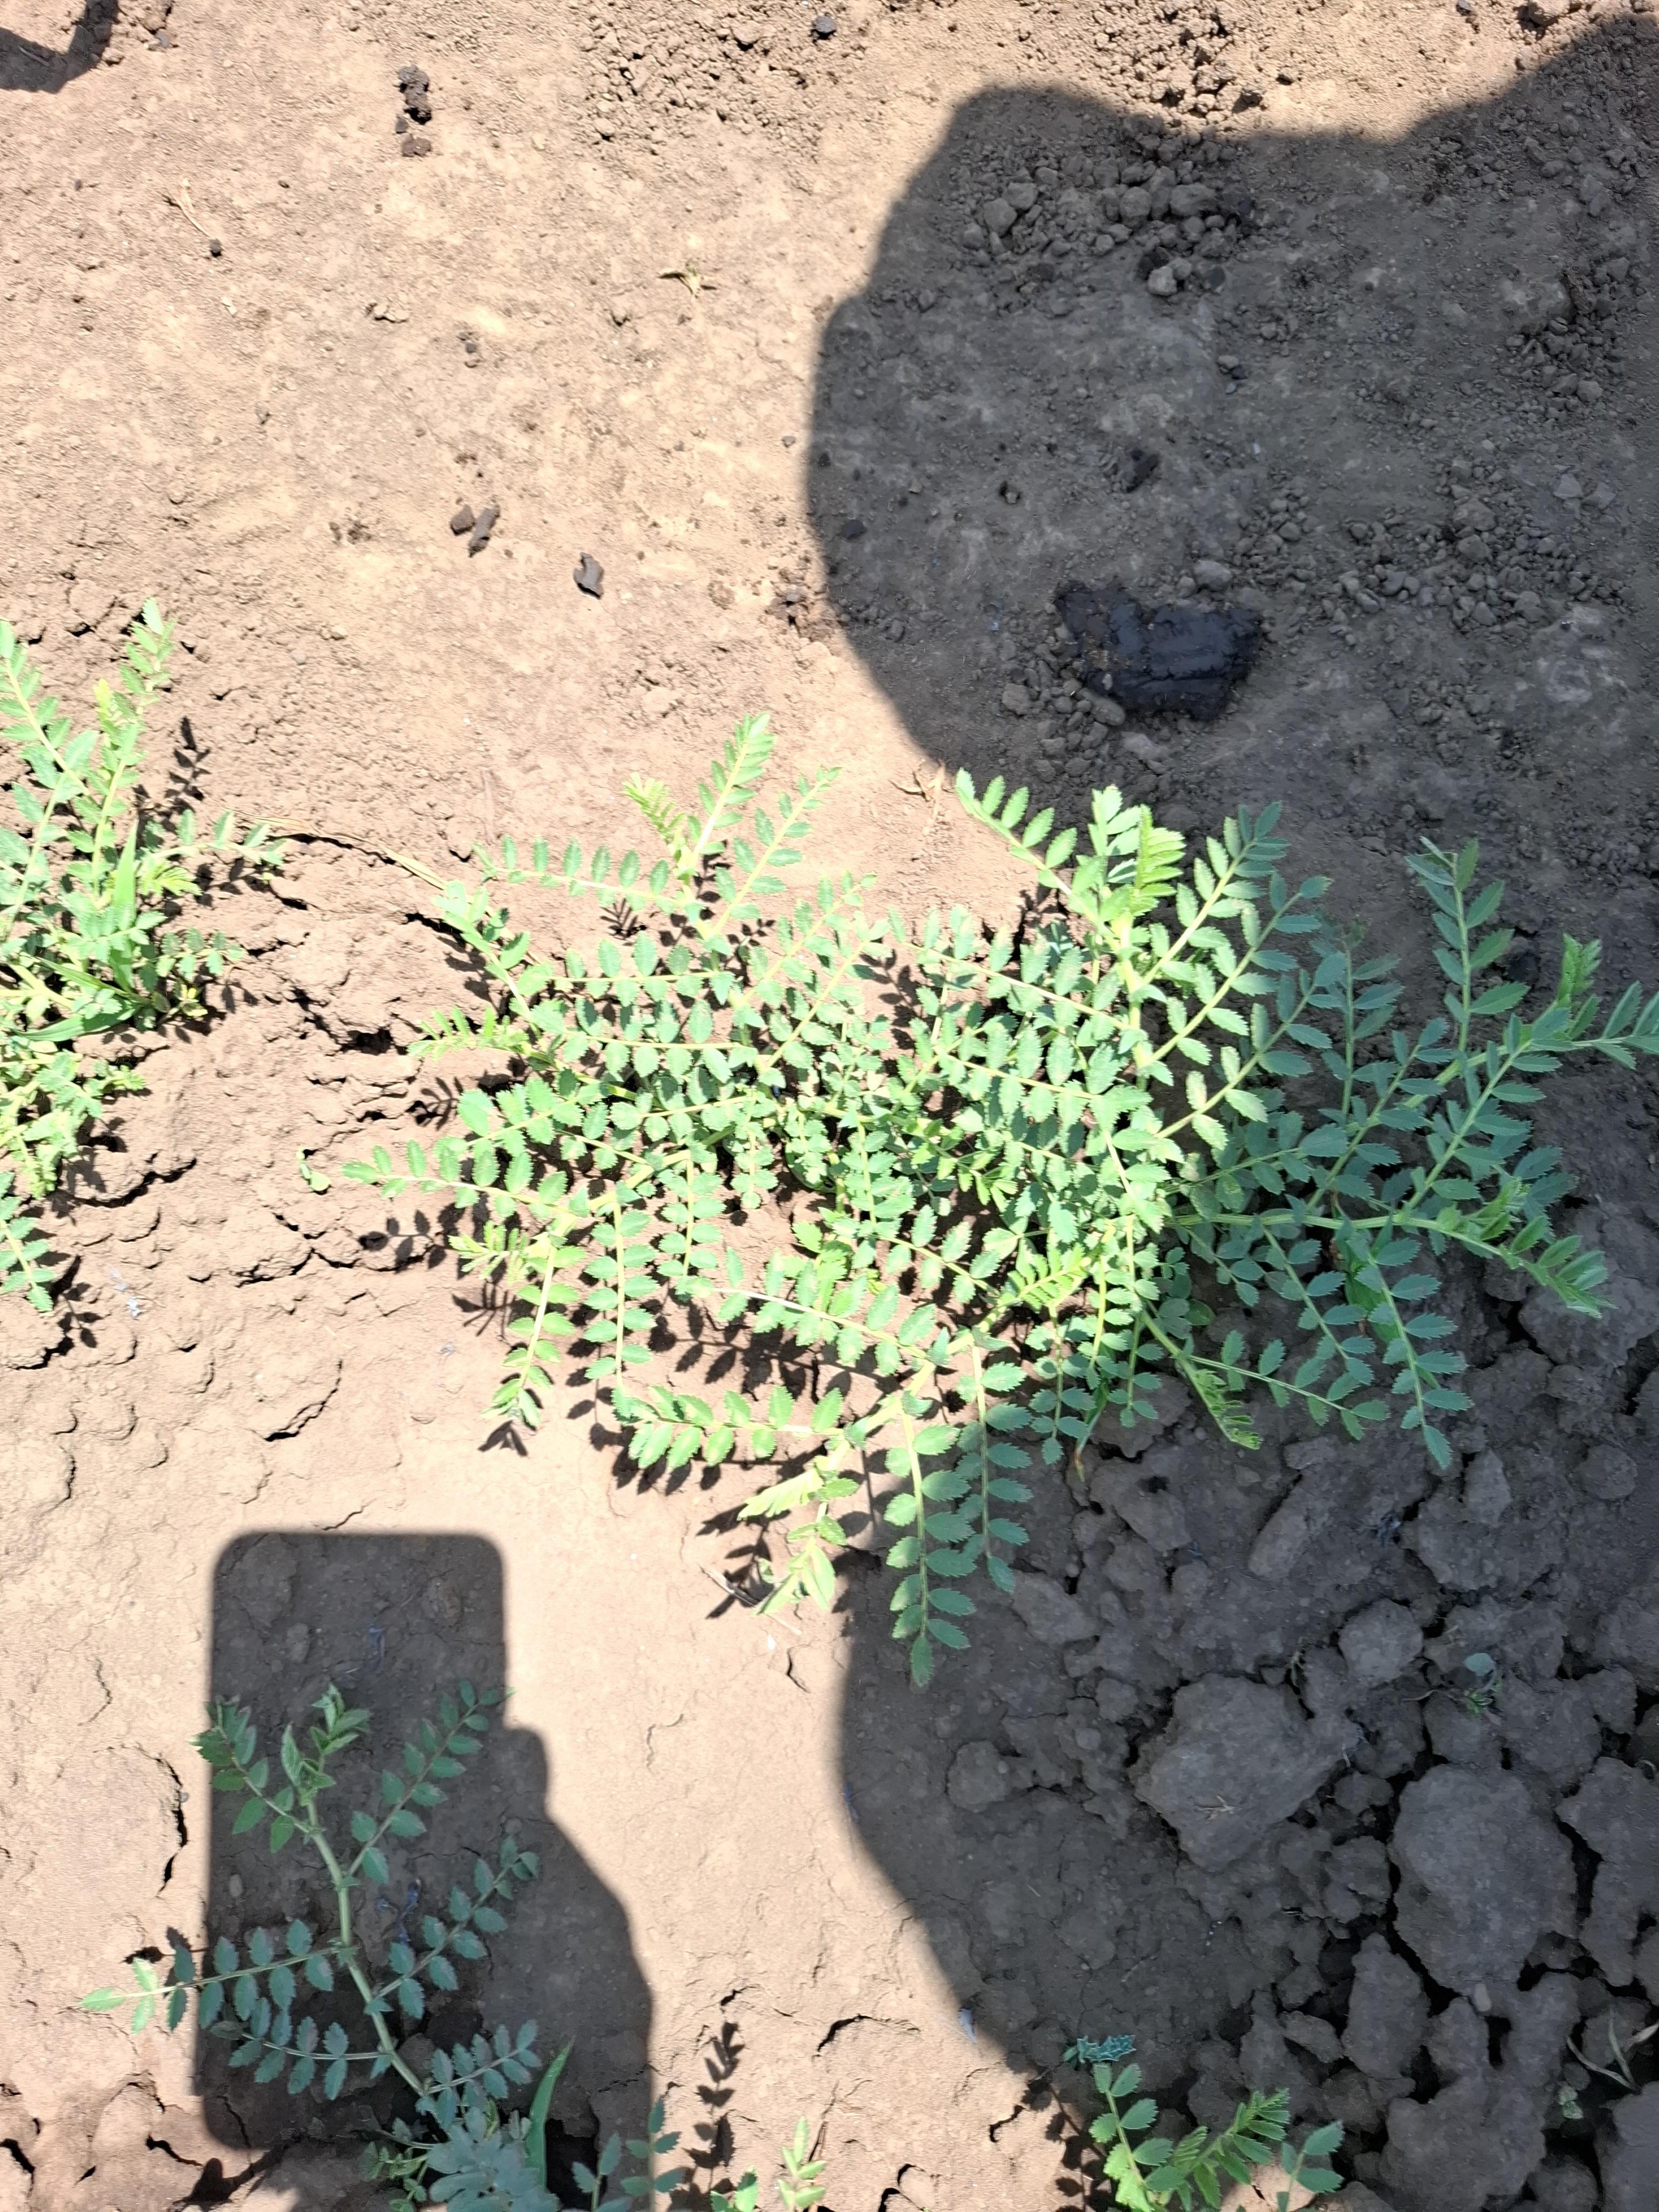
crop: chickpea
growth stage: vegetative
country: Tanzania
